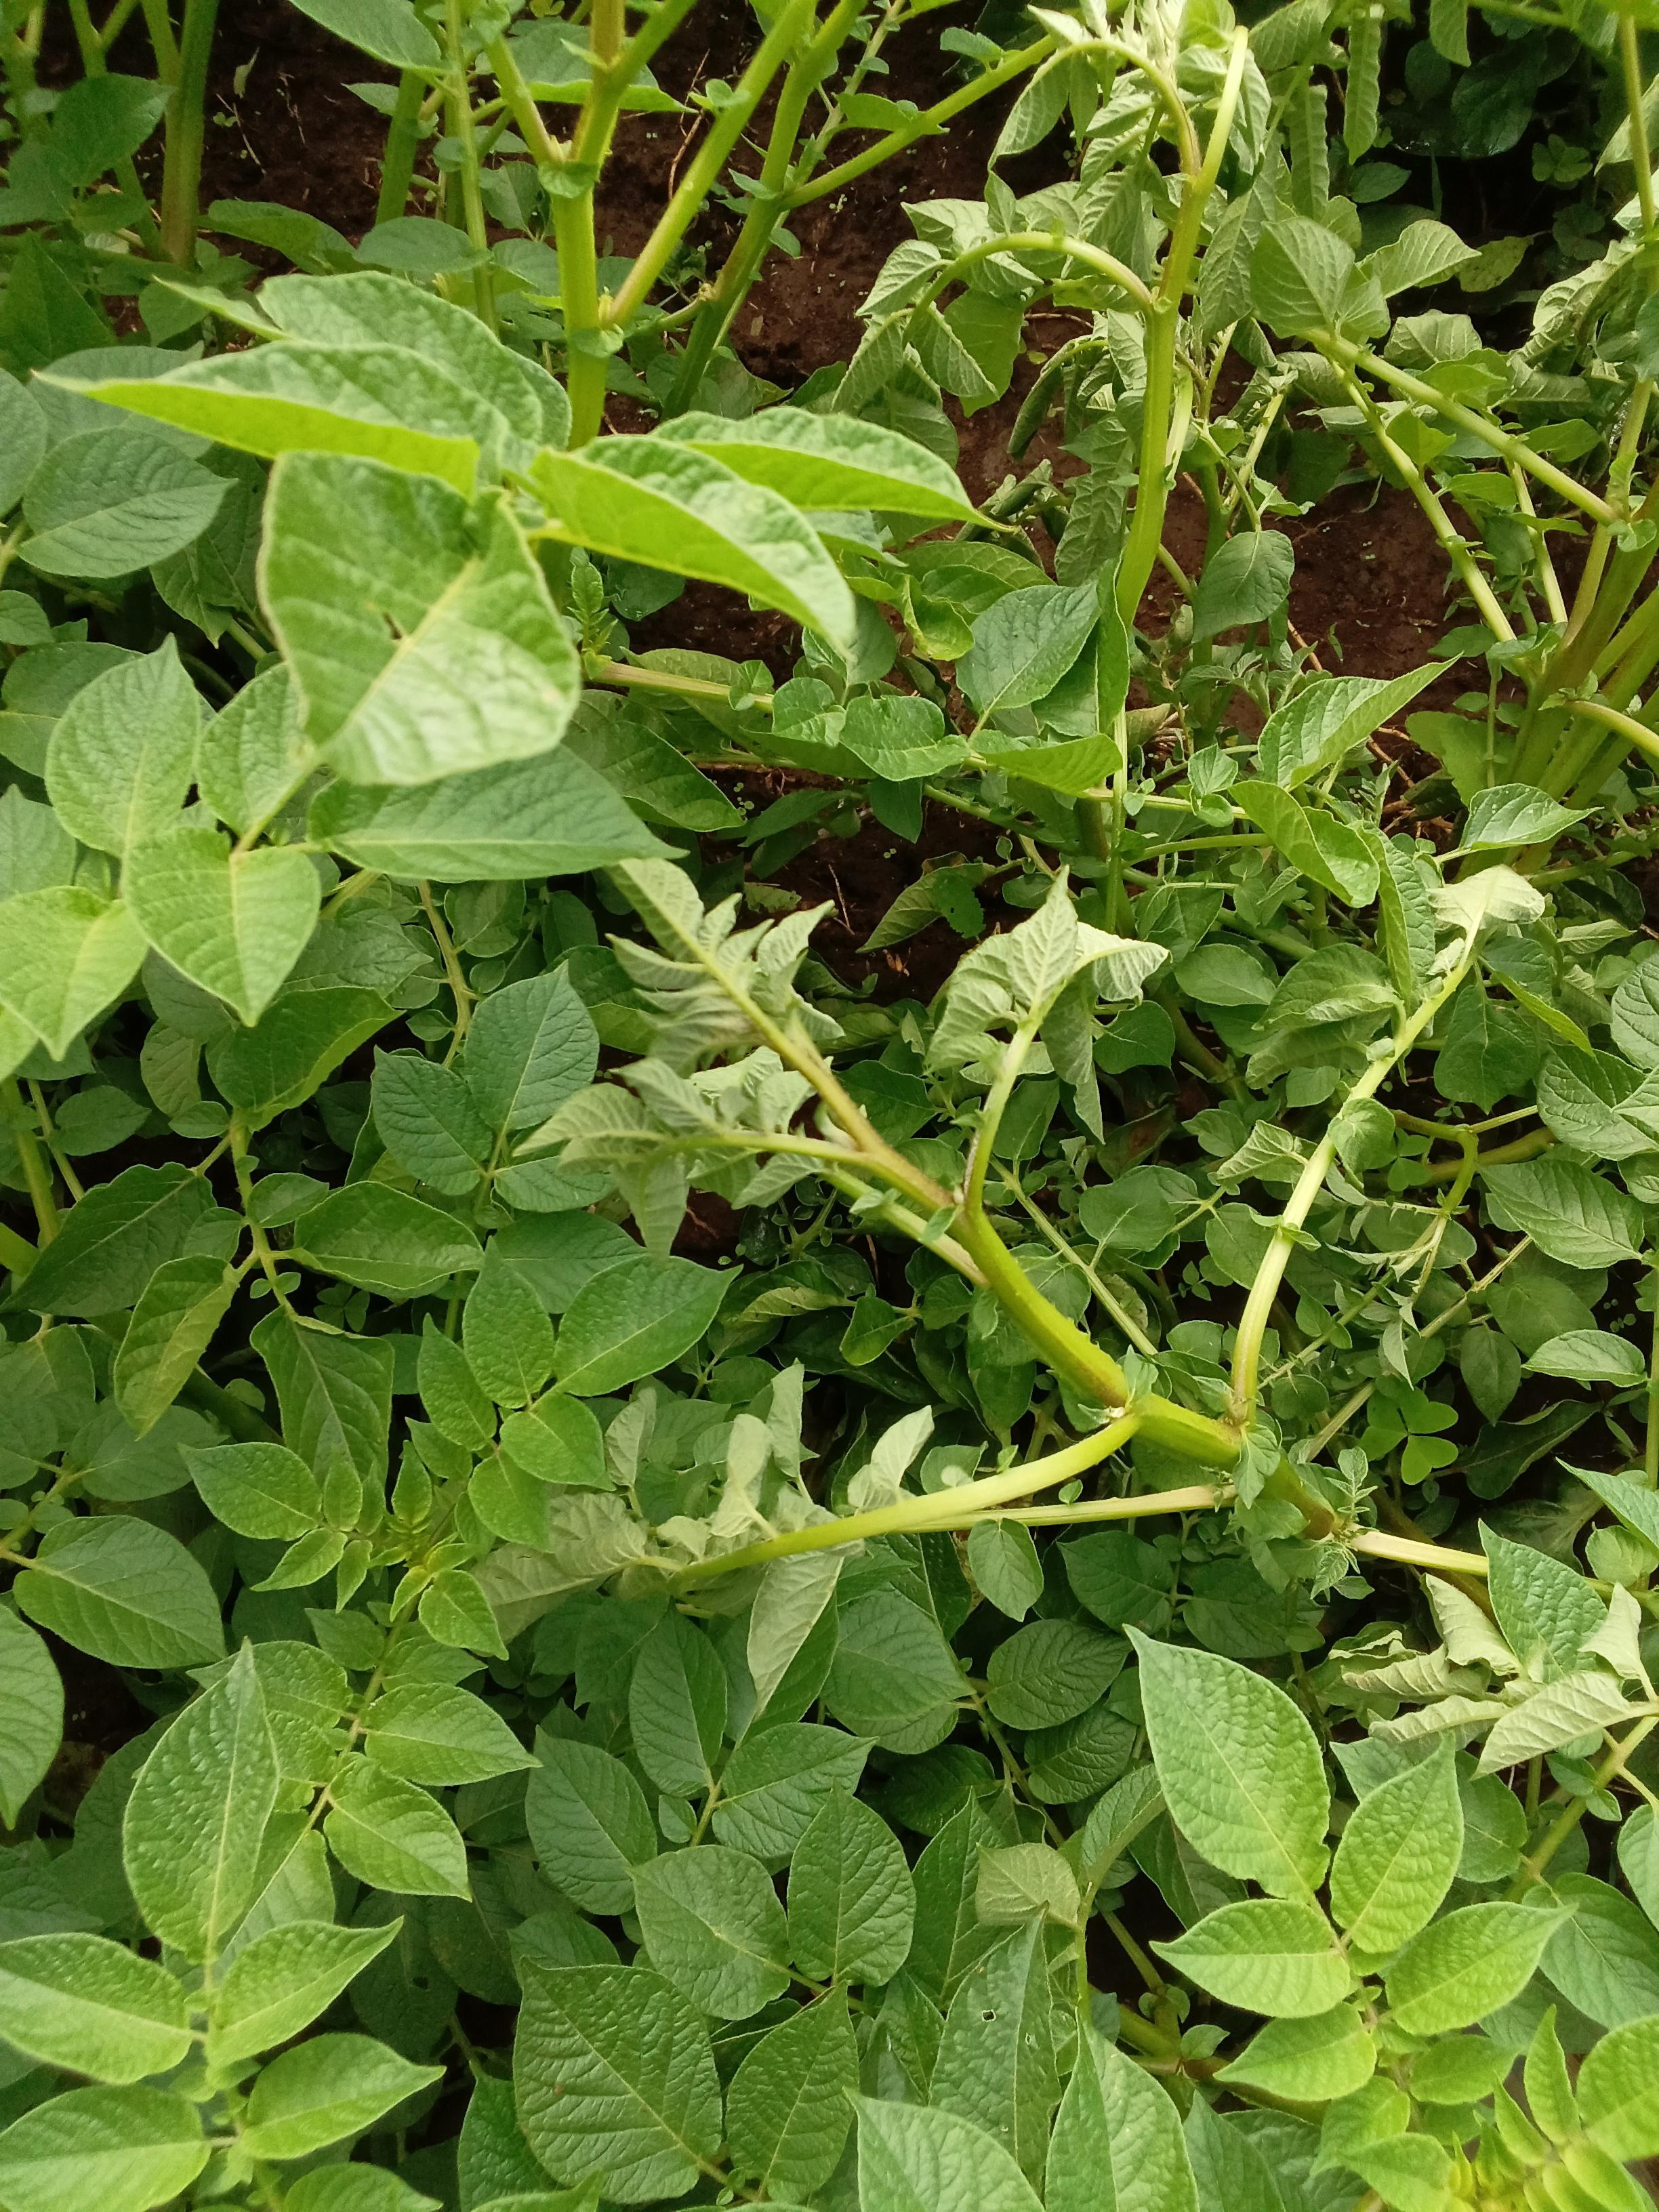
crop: potato
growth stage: flowering
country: Kenya
